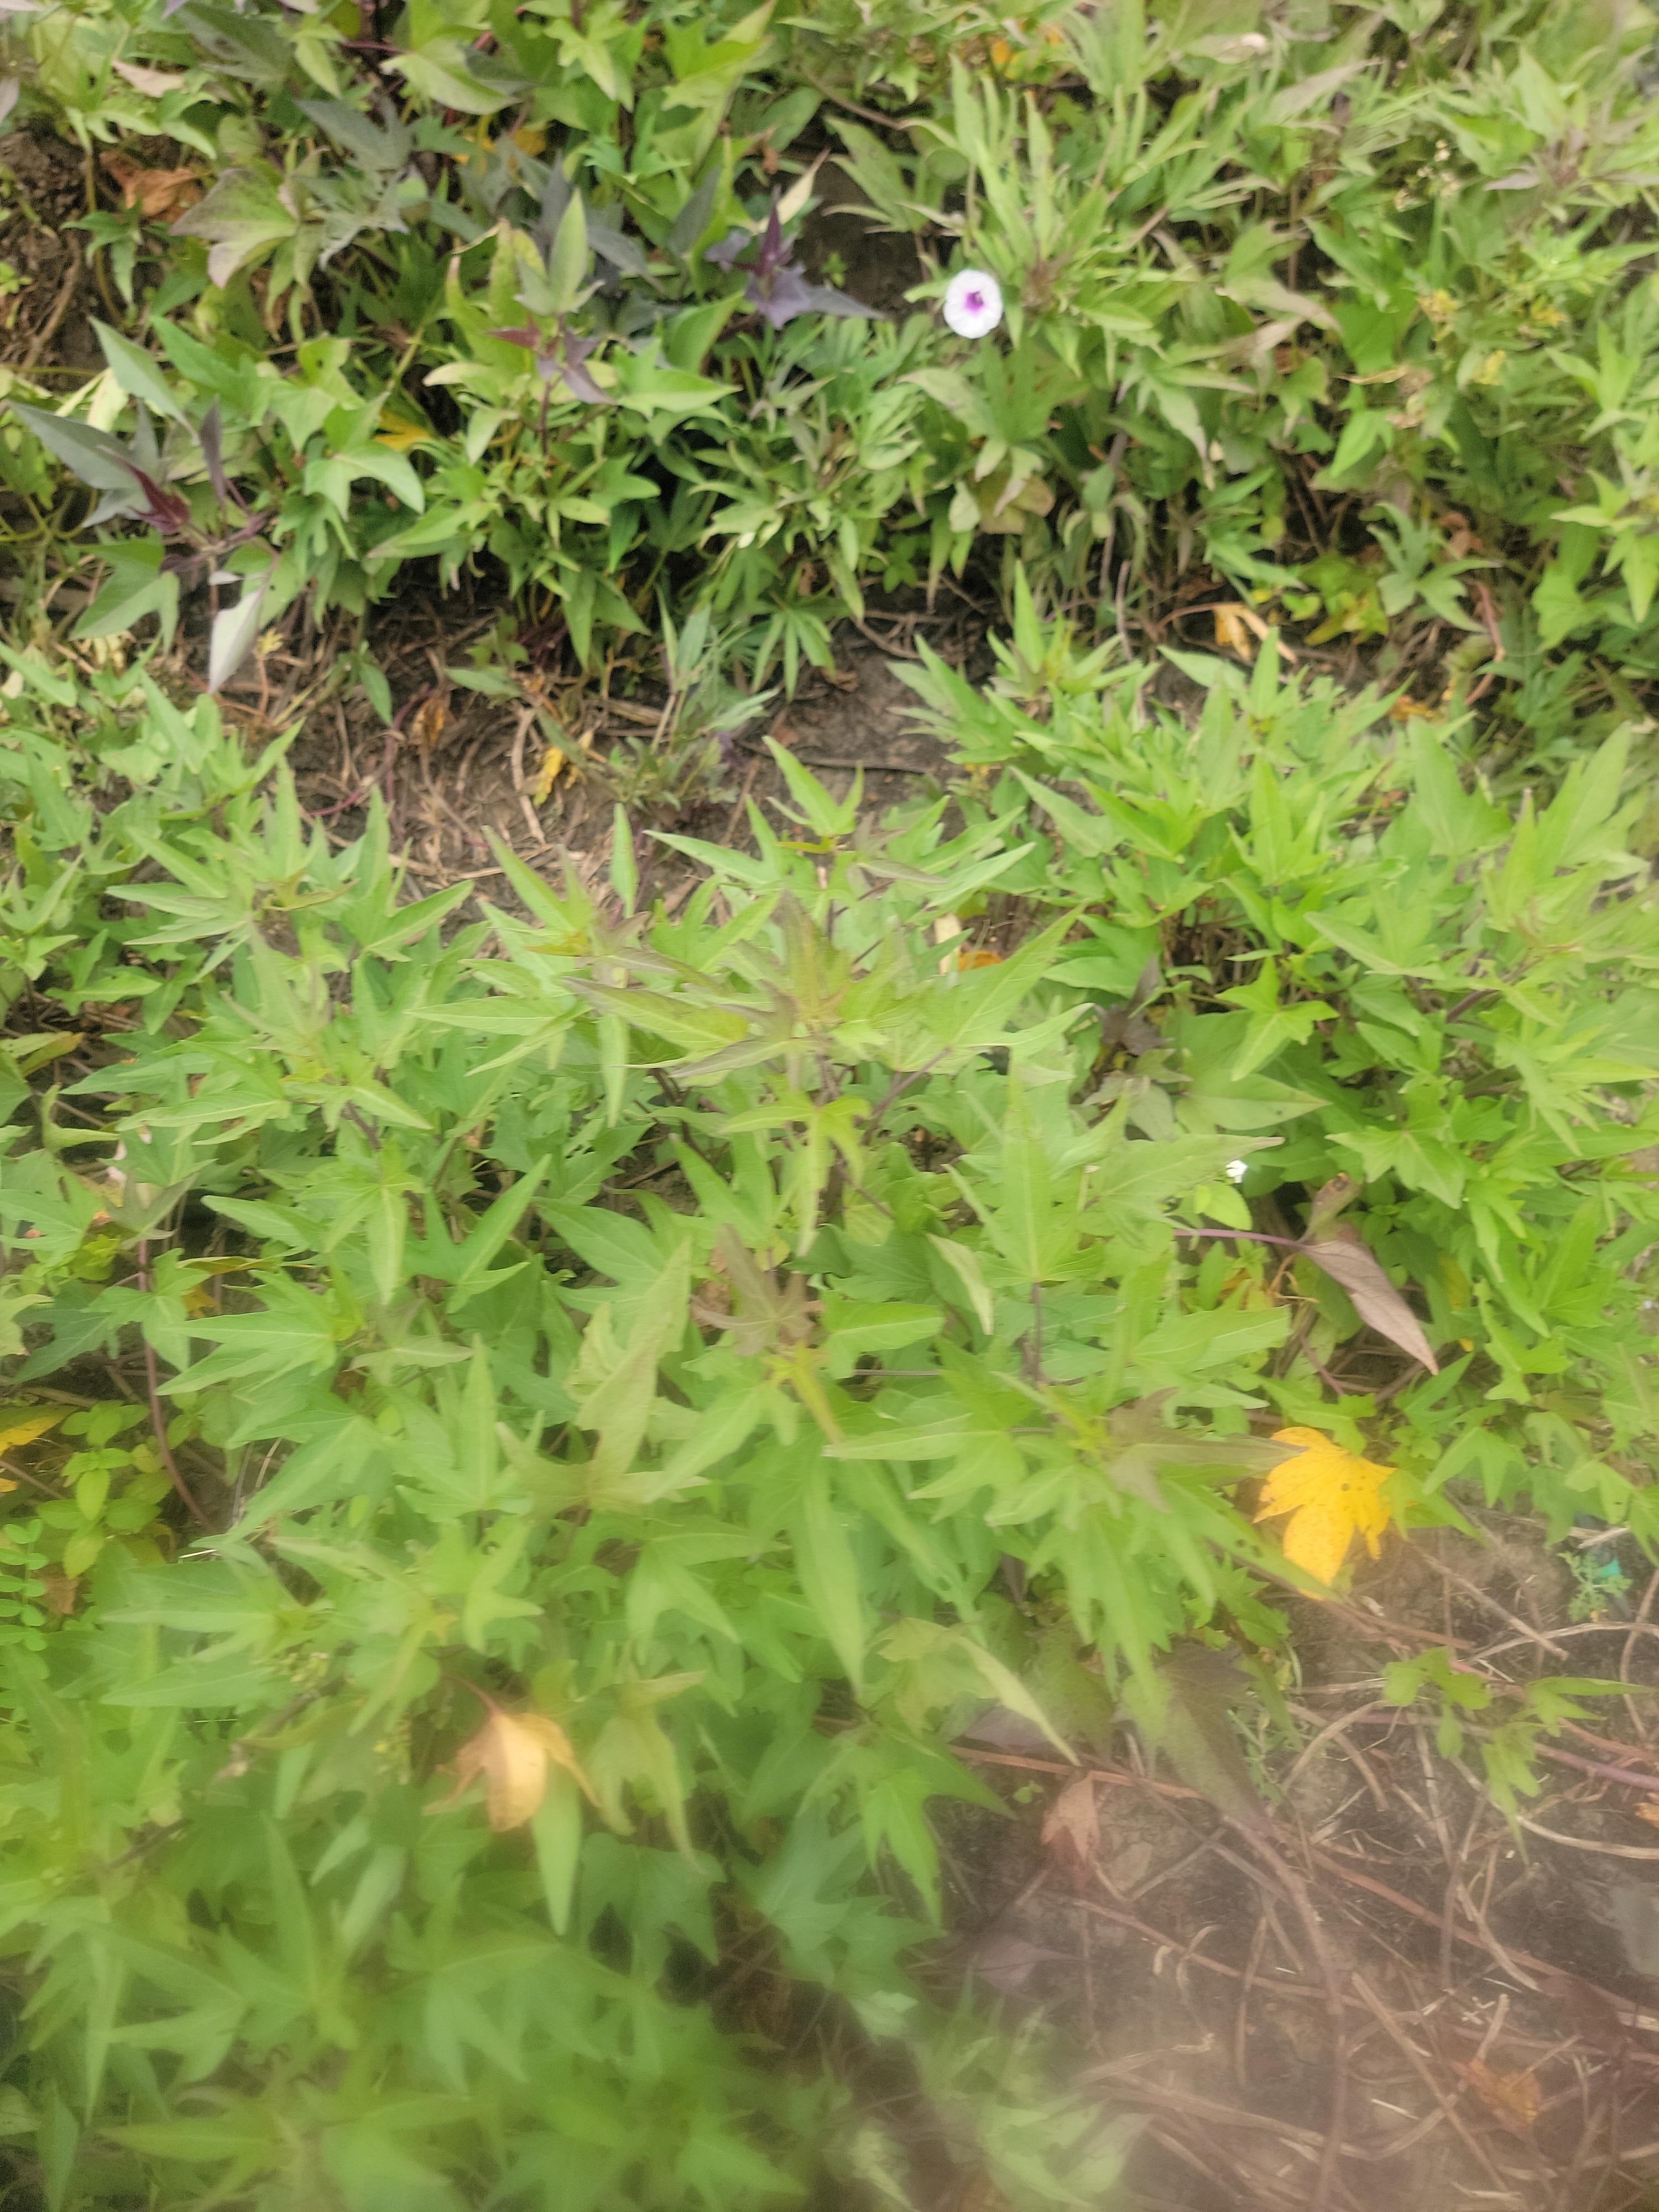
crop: sweet potato
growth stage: flowering
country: Tanzania
